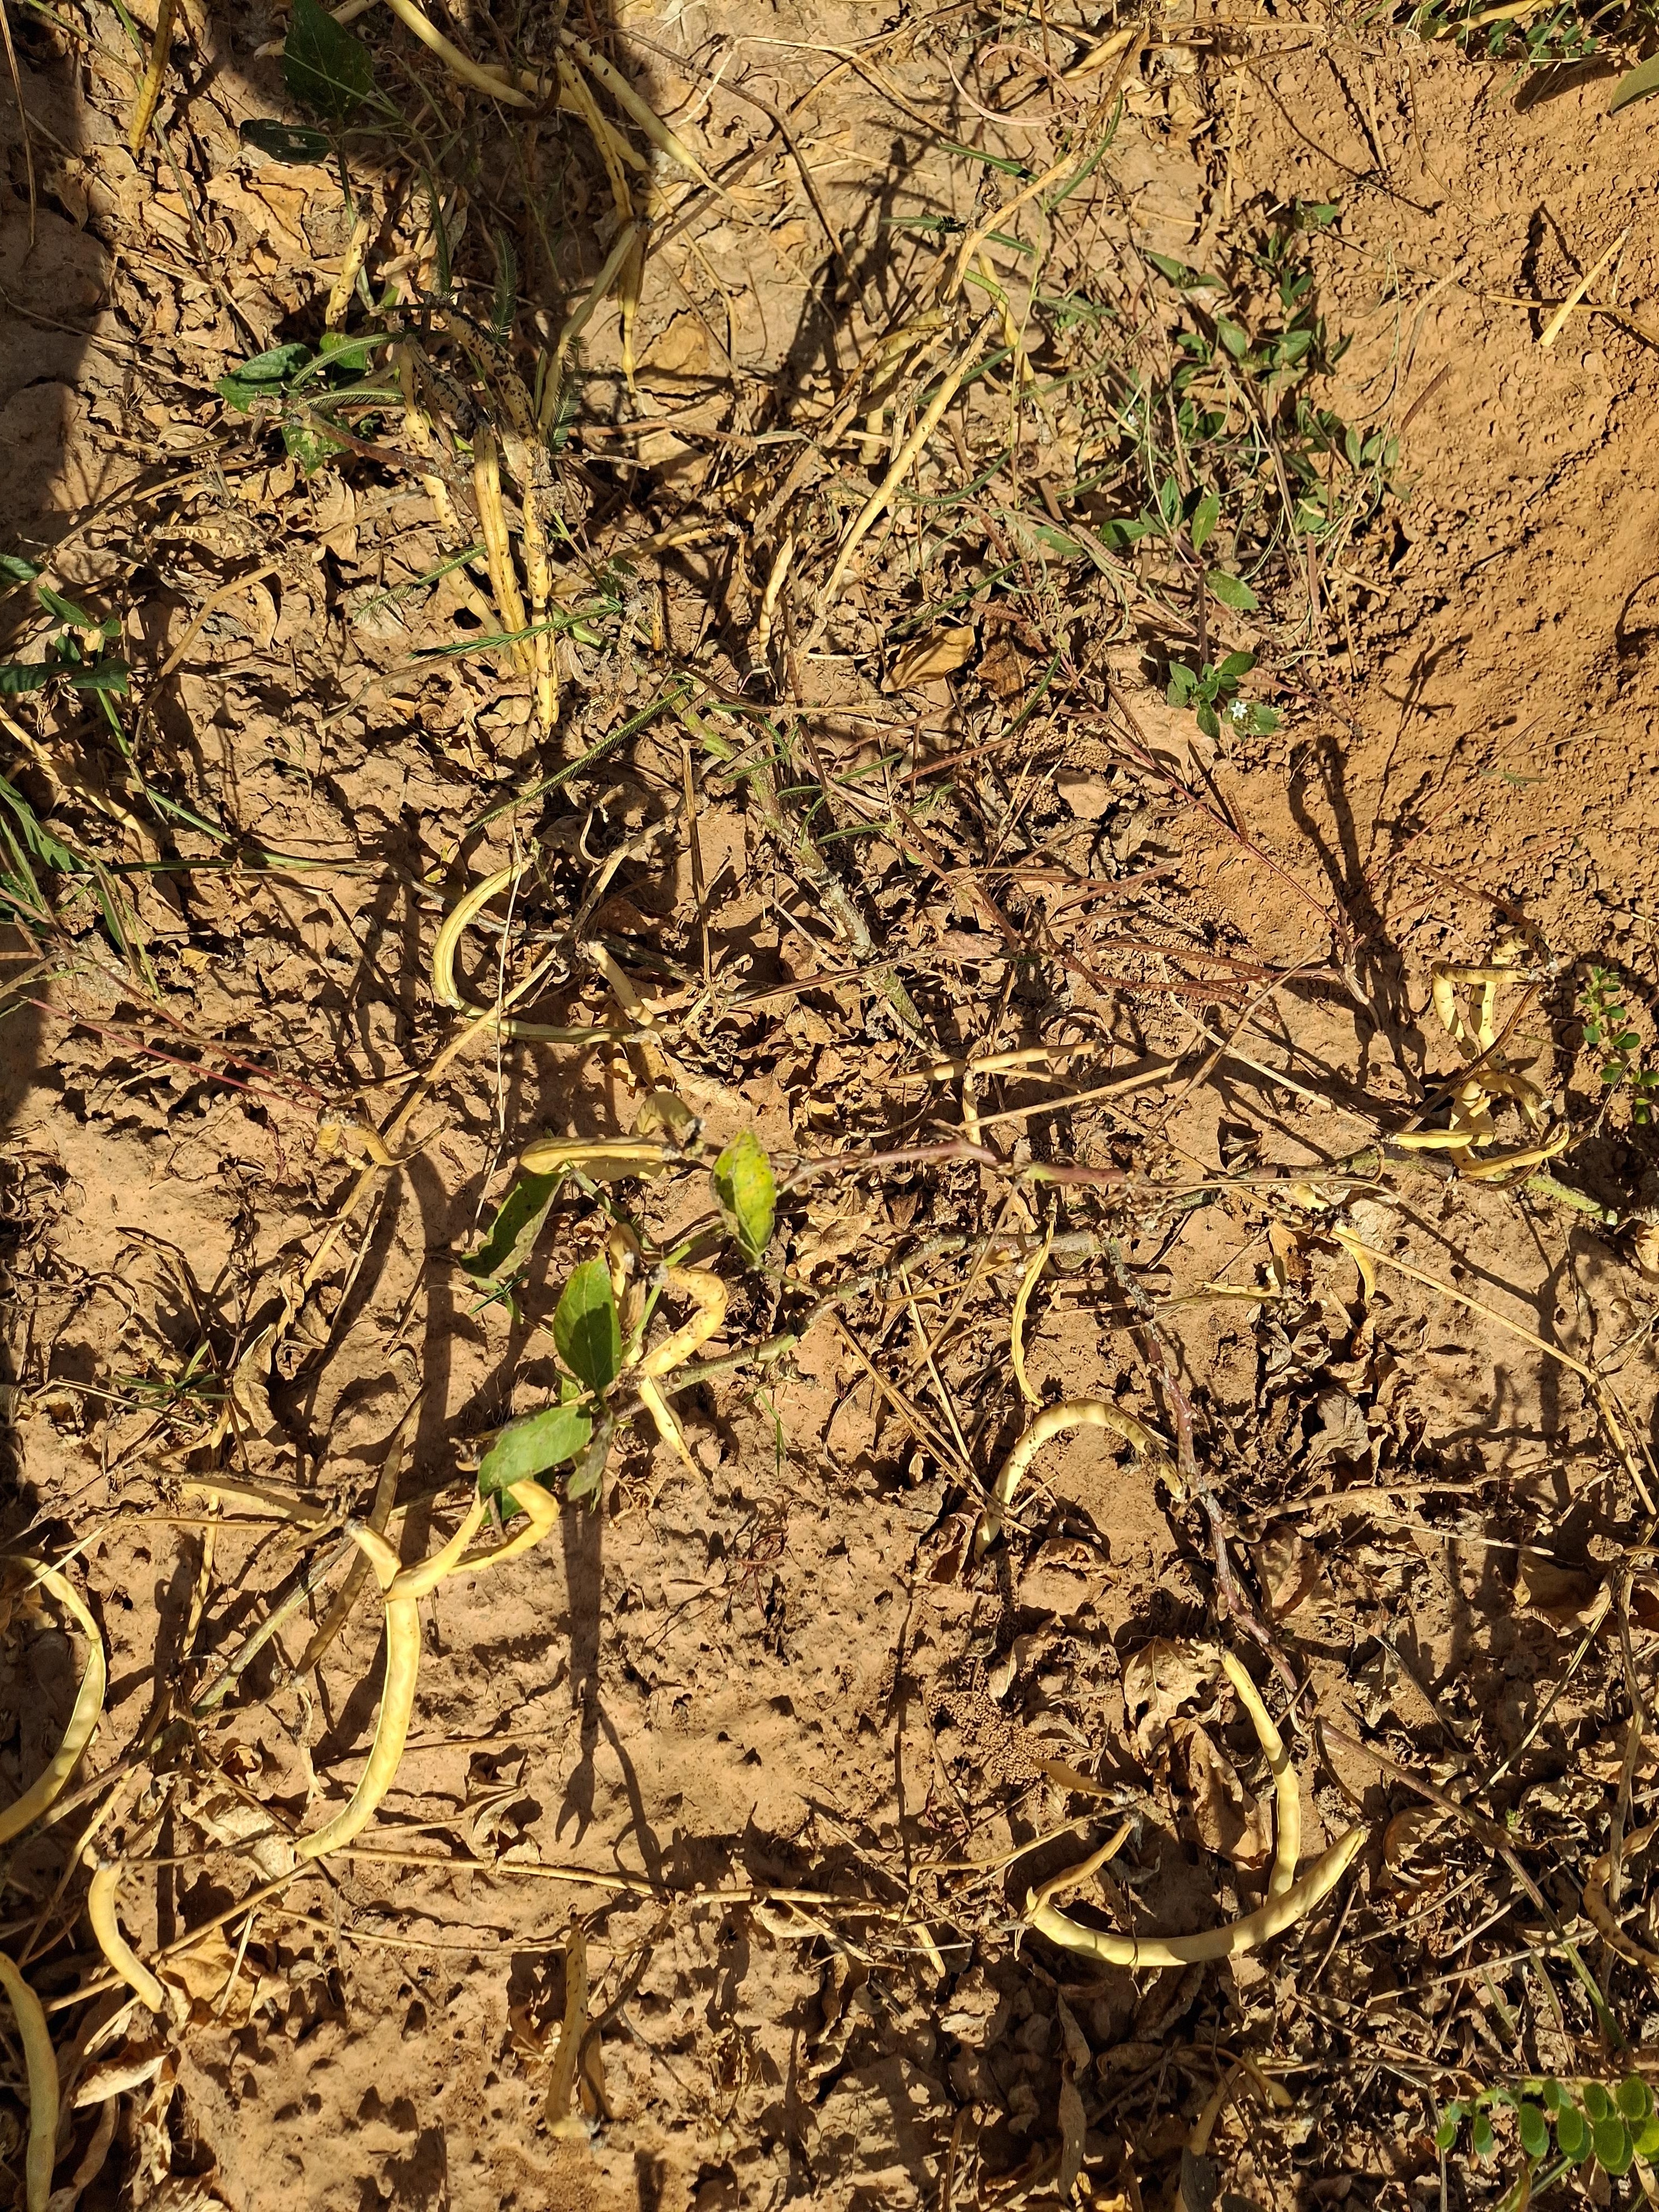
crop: cowpea
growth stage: maturity
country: Nigeria
